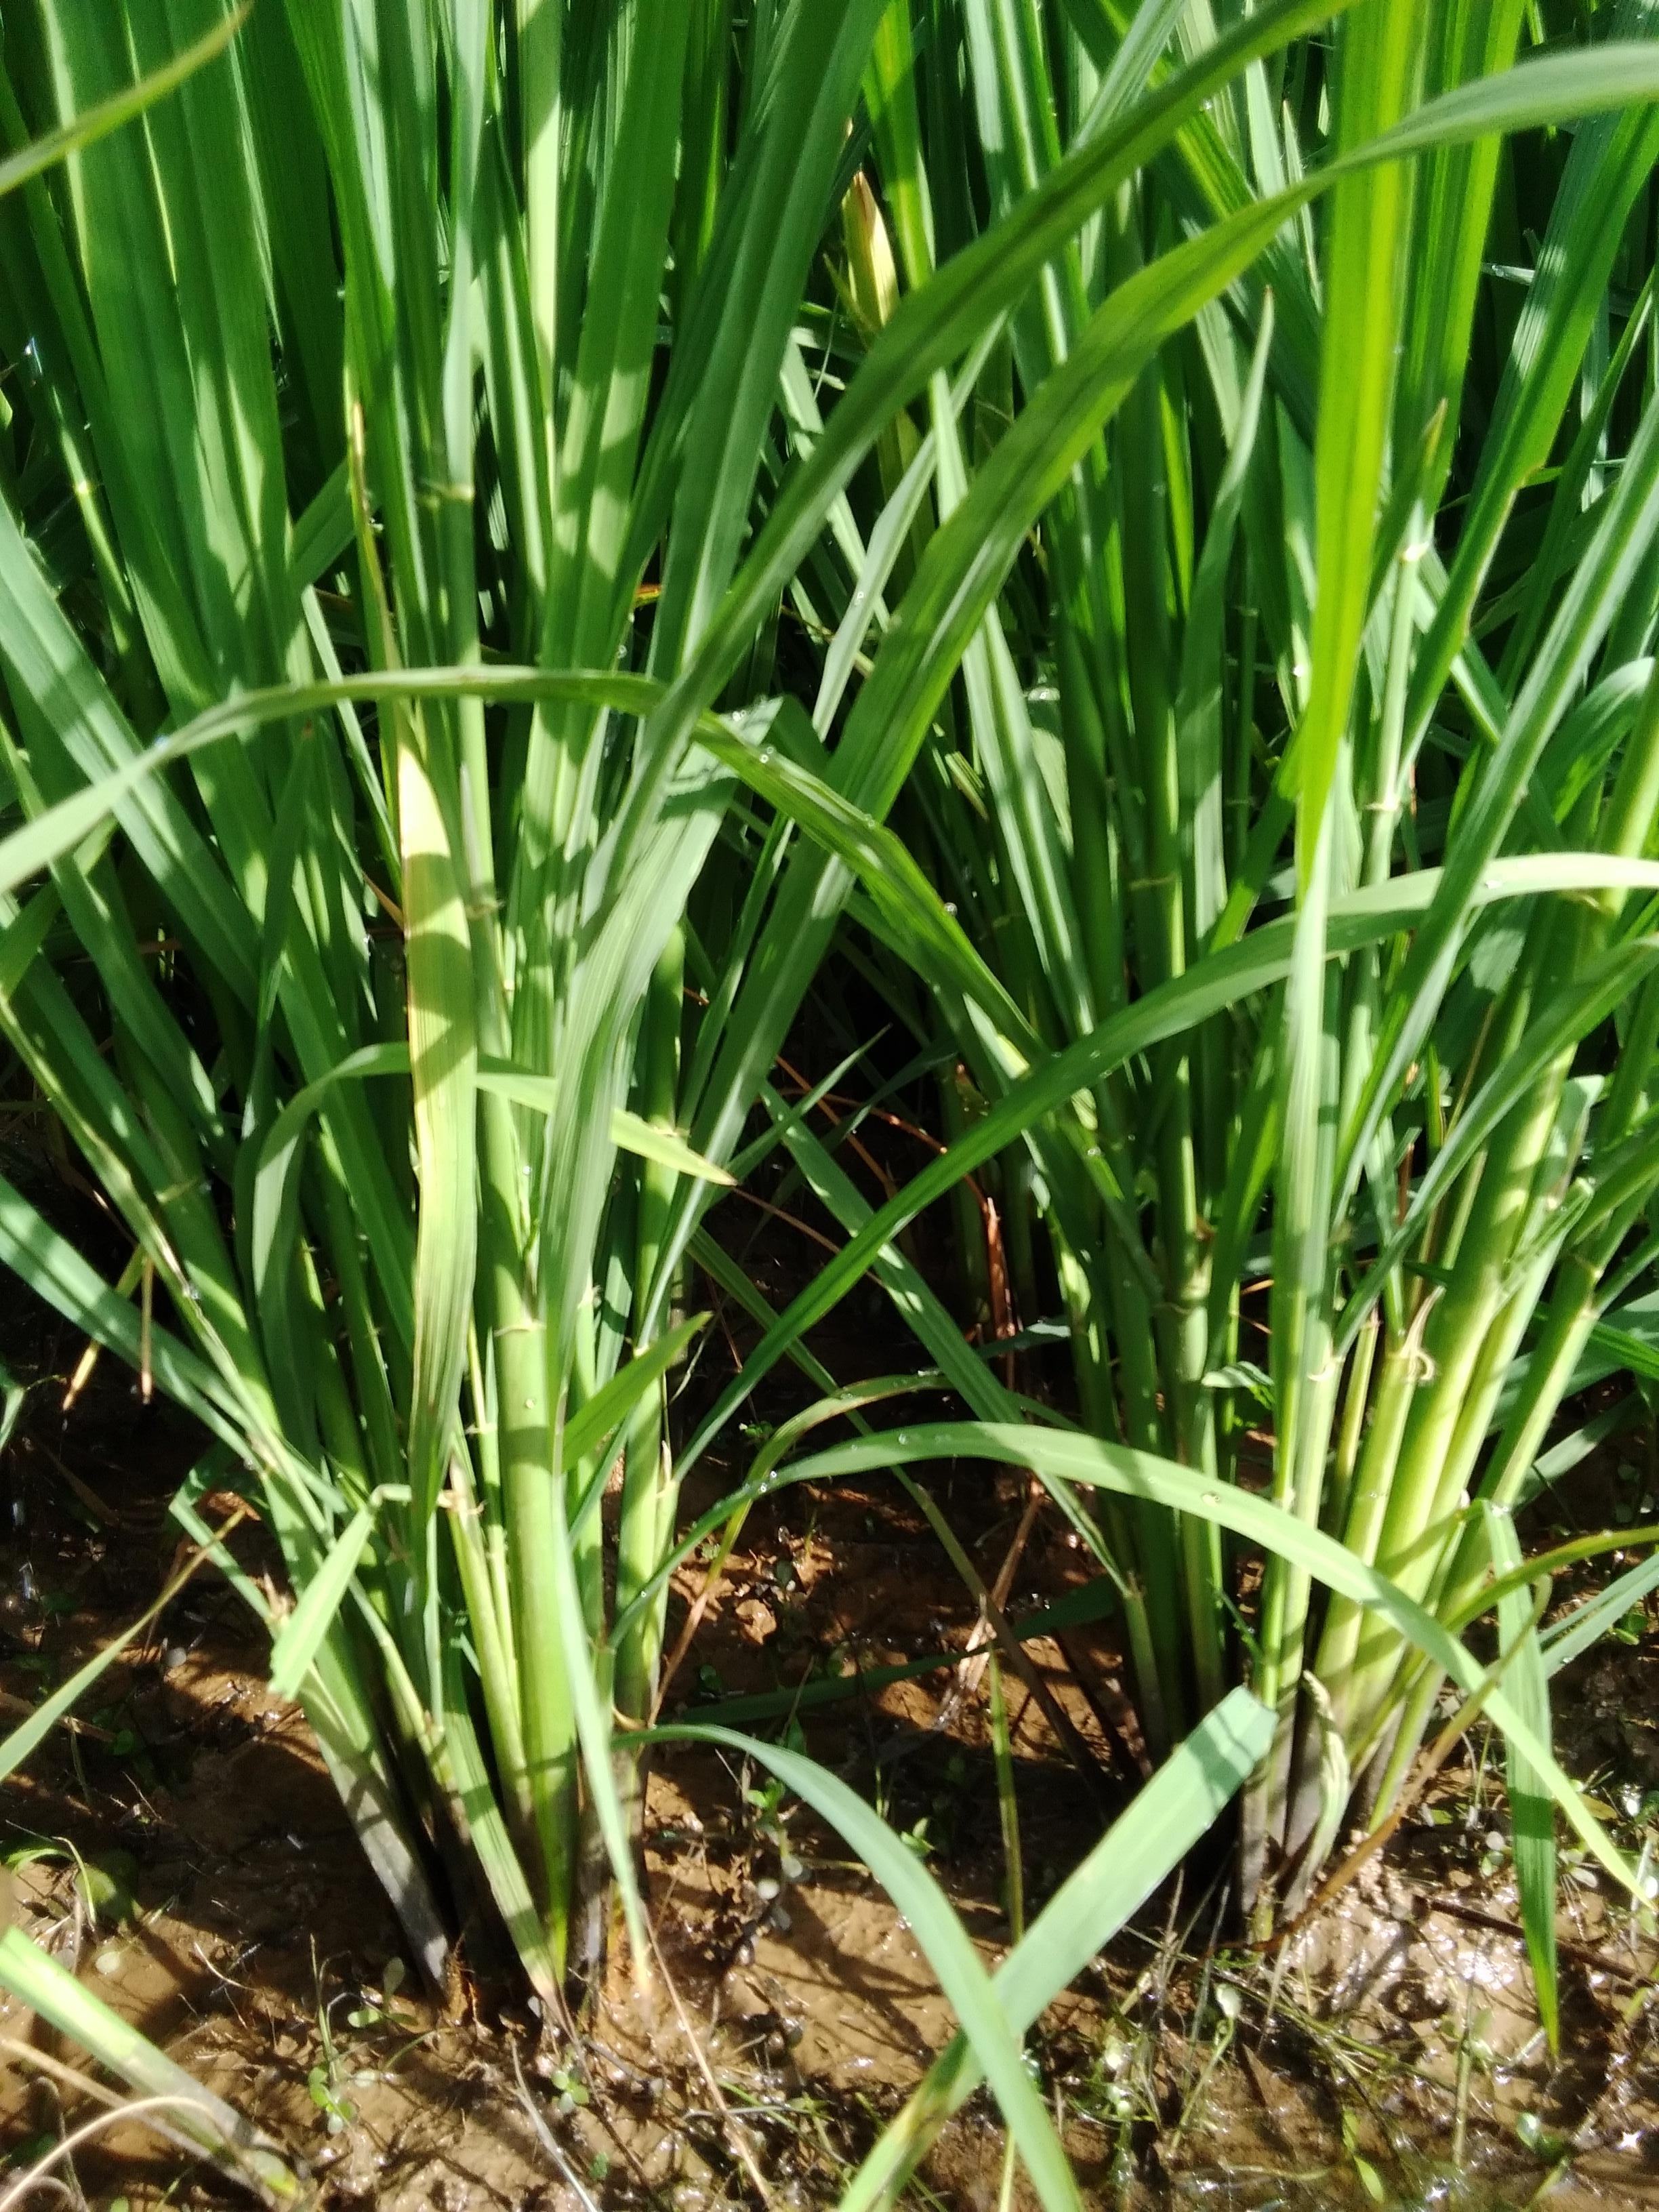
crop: rice
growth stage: booting
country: Nigeria
